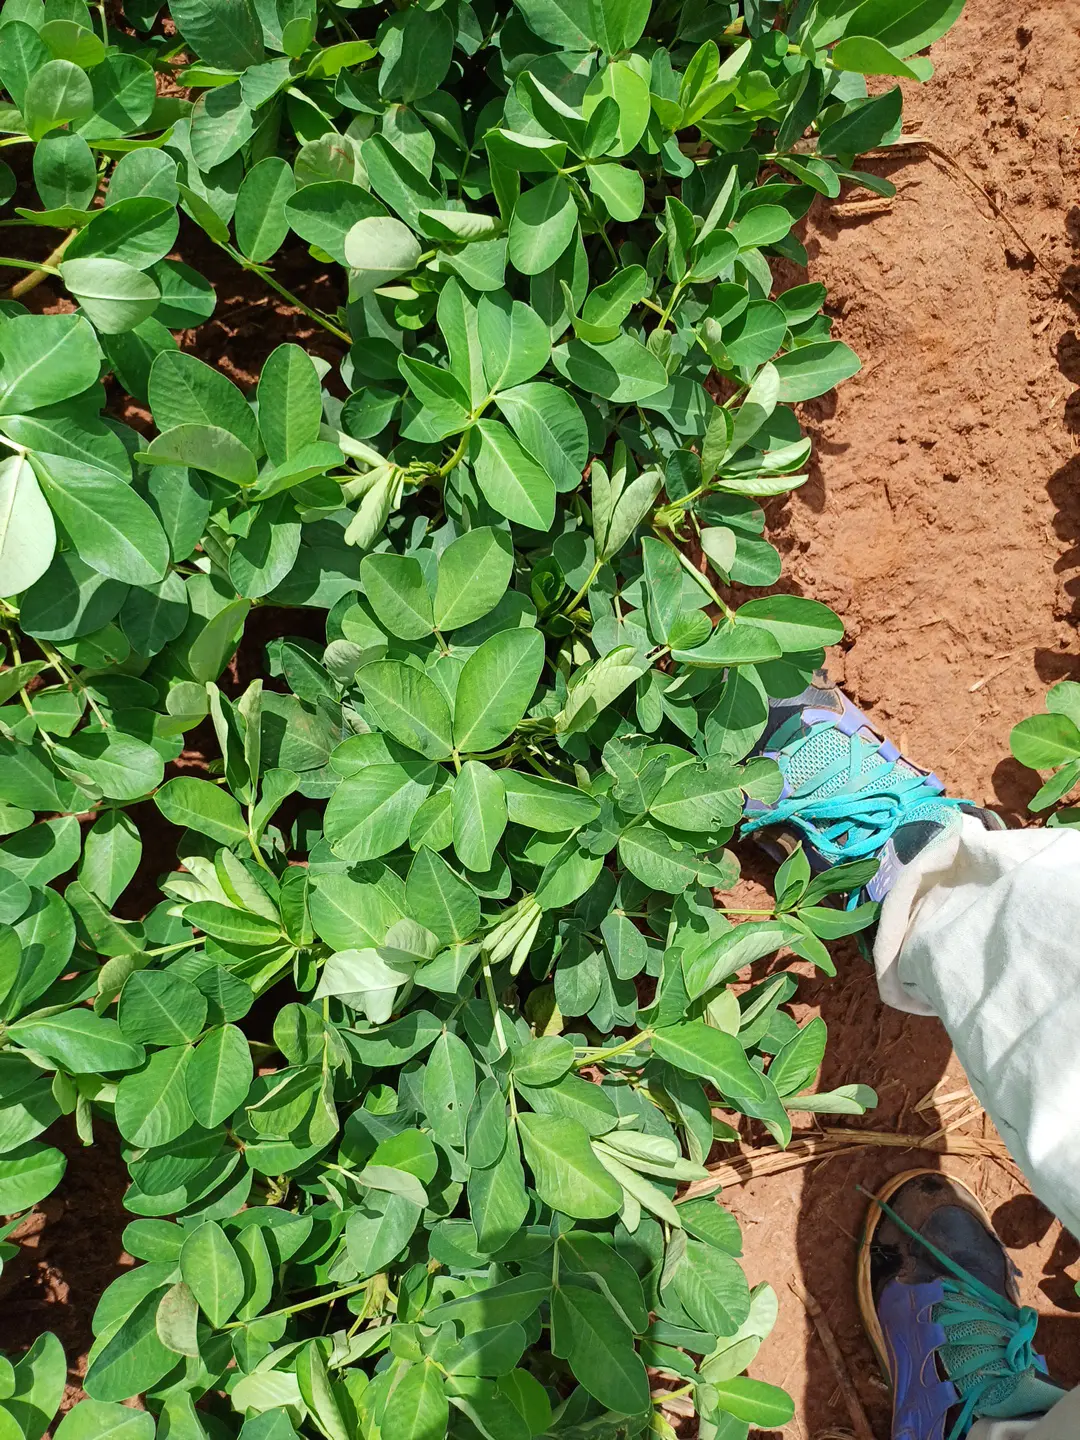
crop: groundnut
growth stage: flowering
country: Kenya
